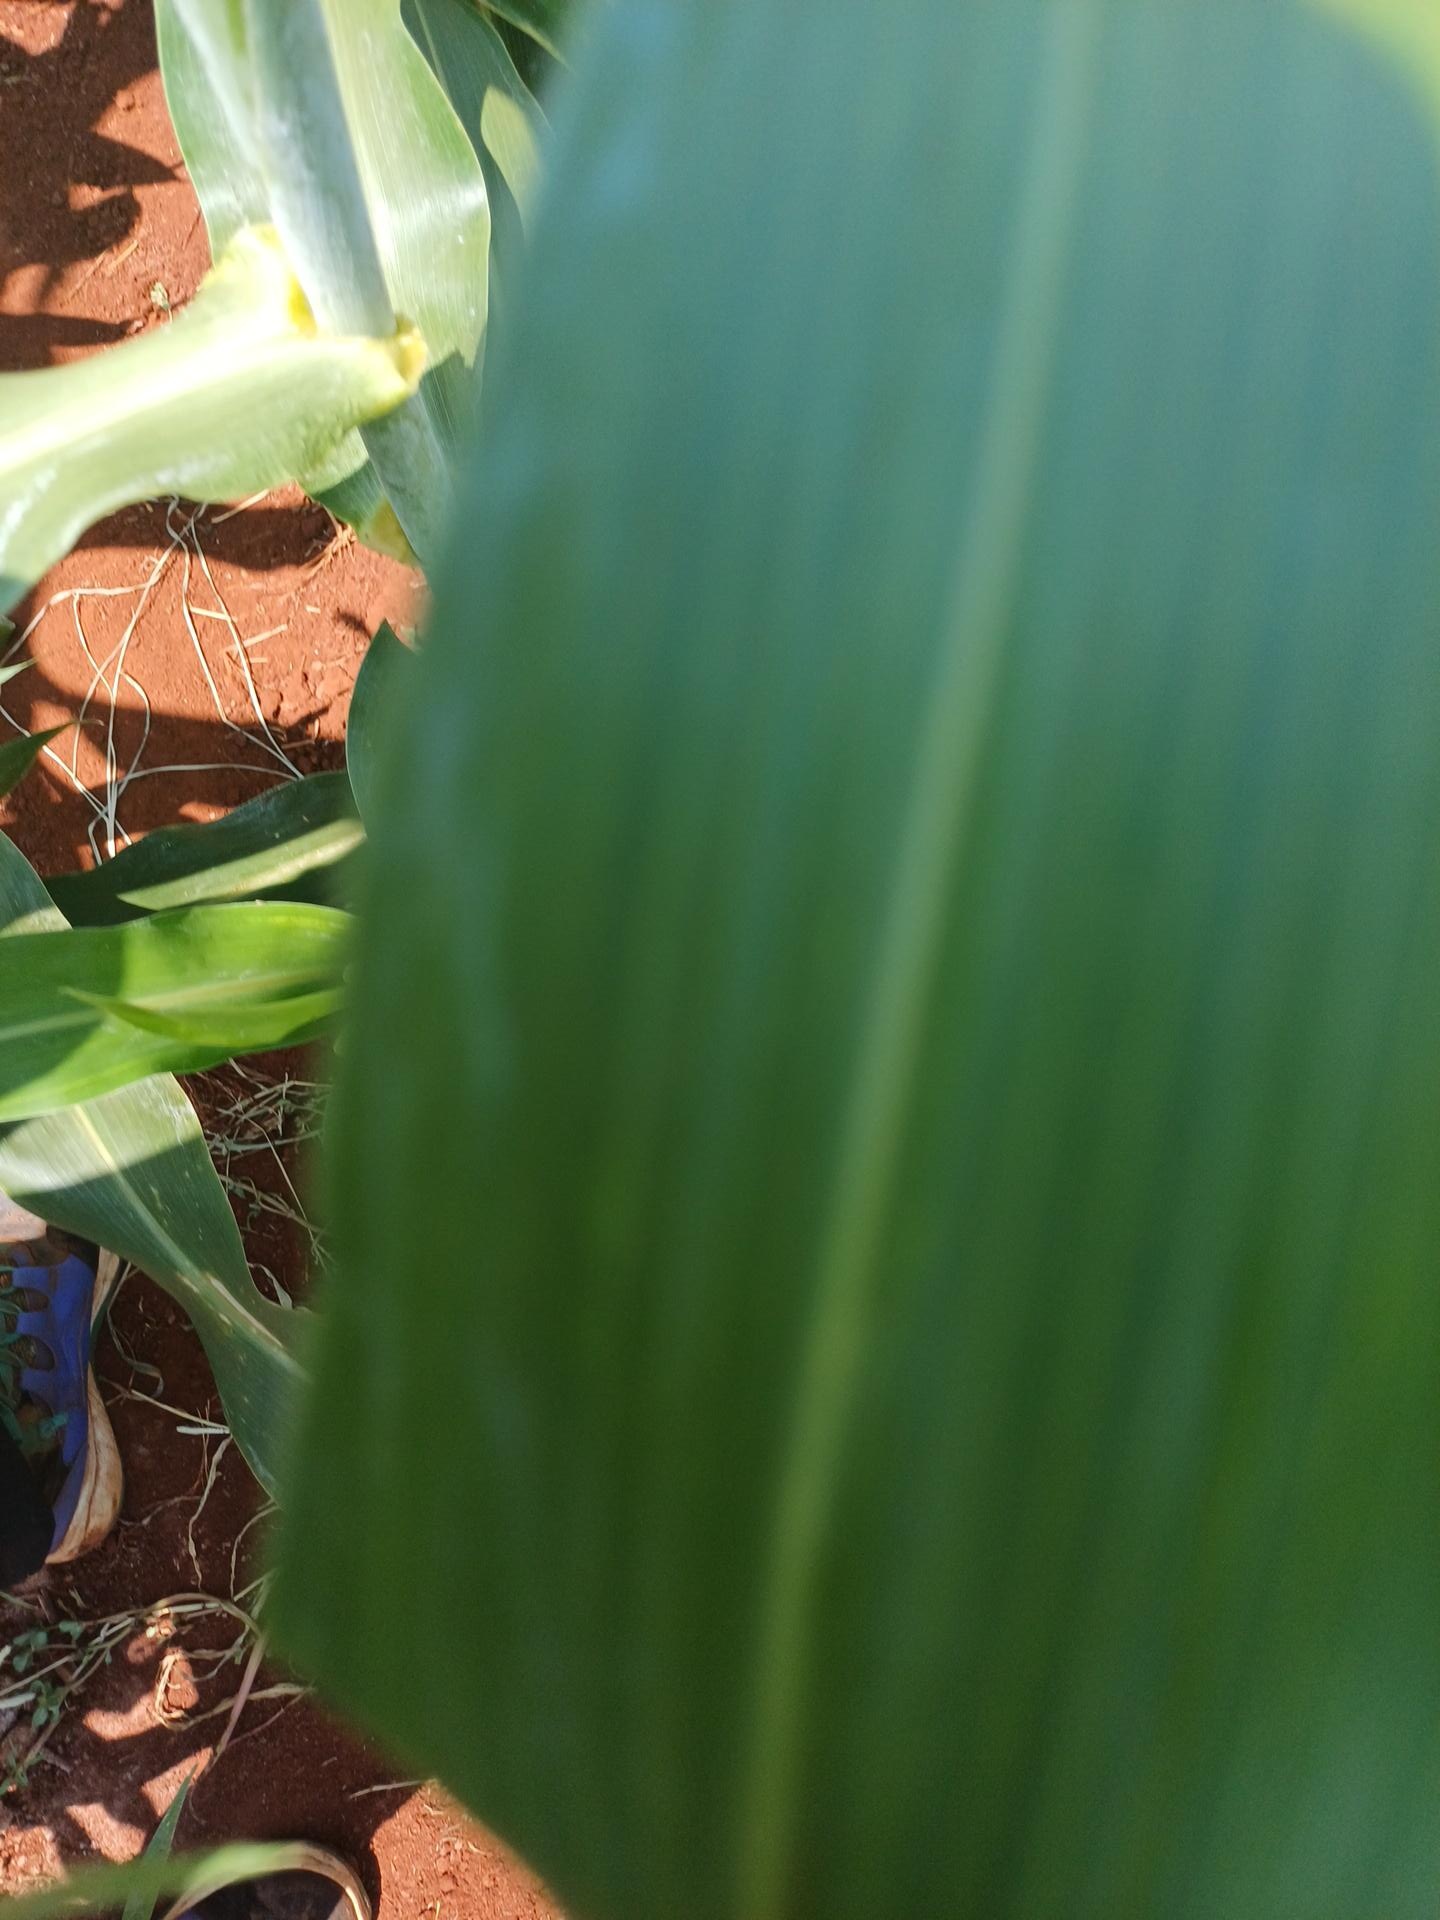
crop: sorghum
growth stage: heading tuber
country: Kenya
